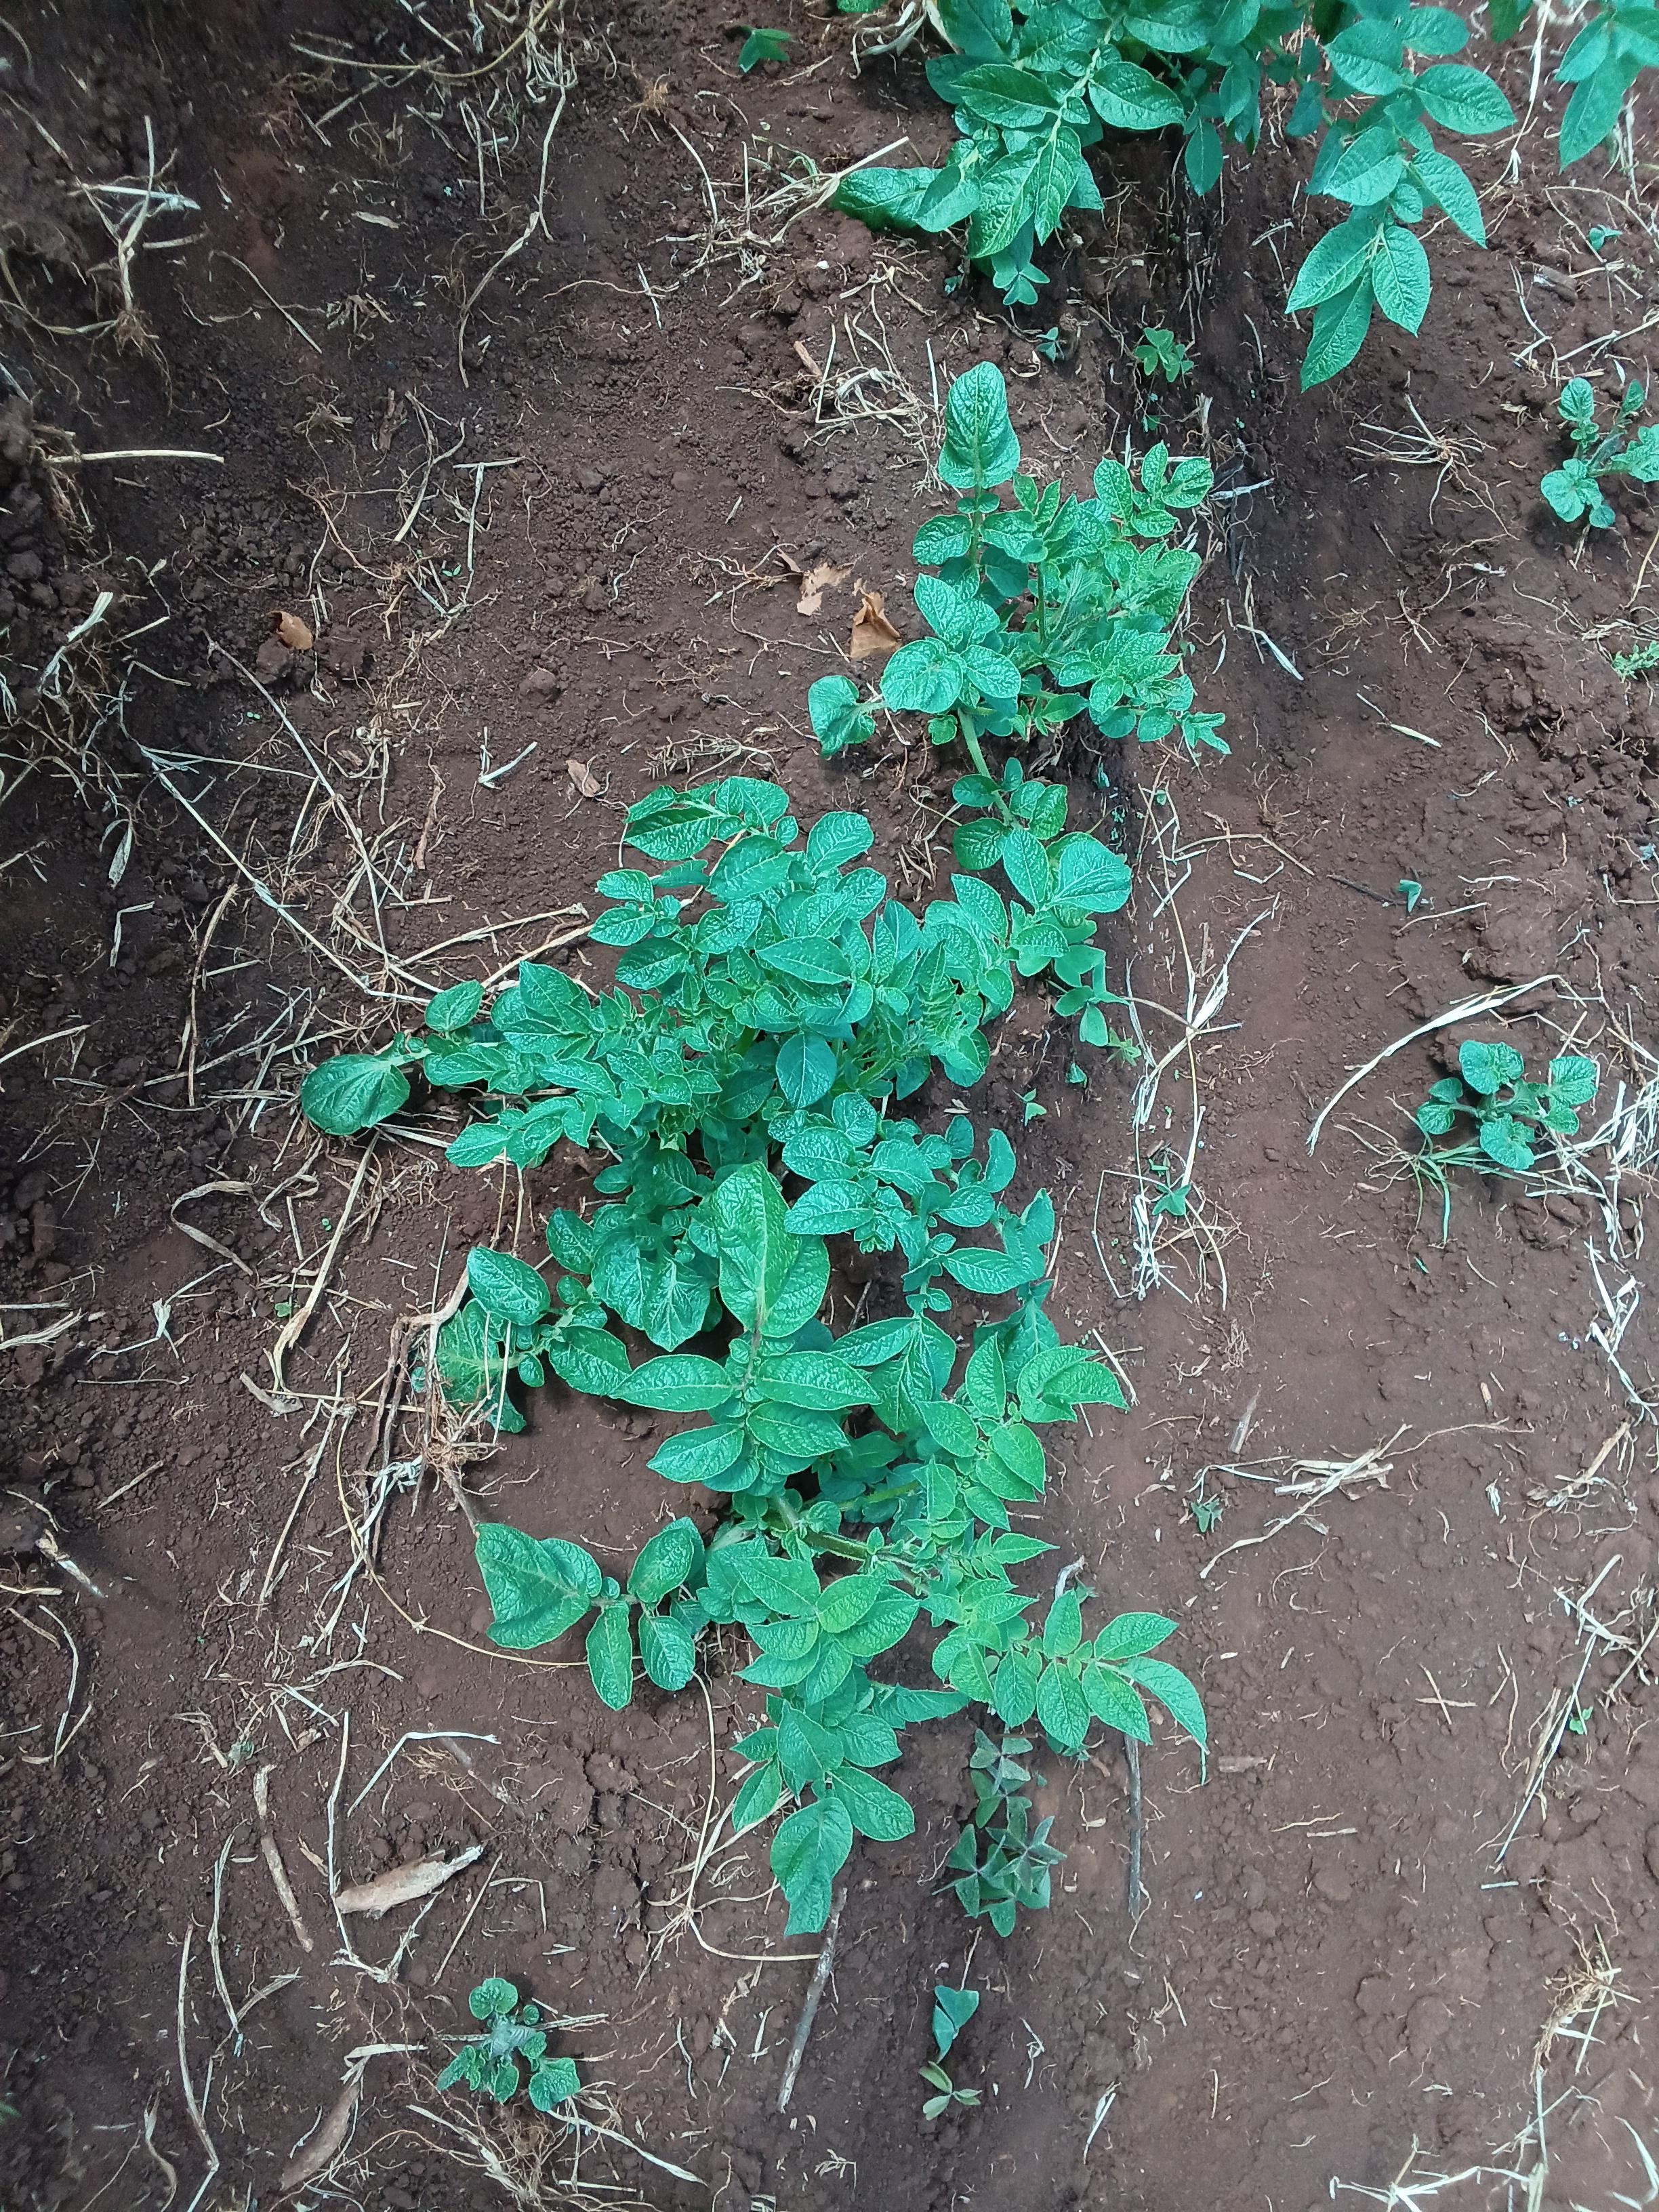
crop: potato
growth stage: vegetative
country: Kenya
